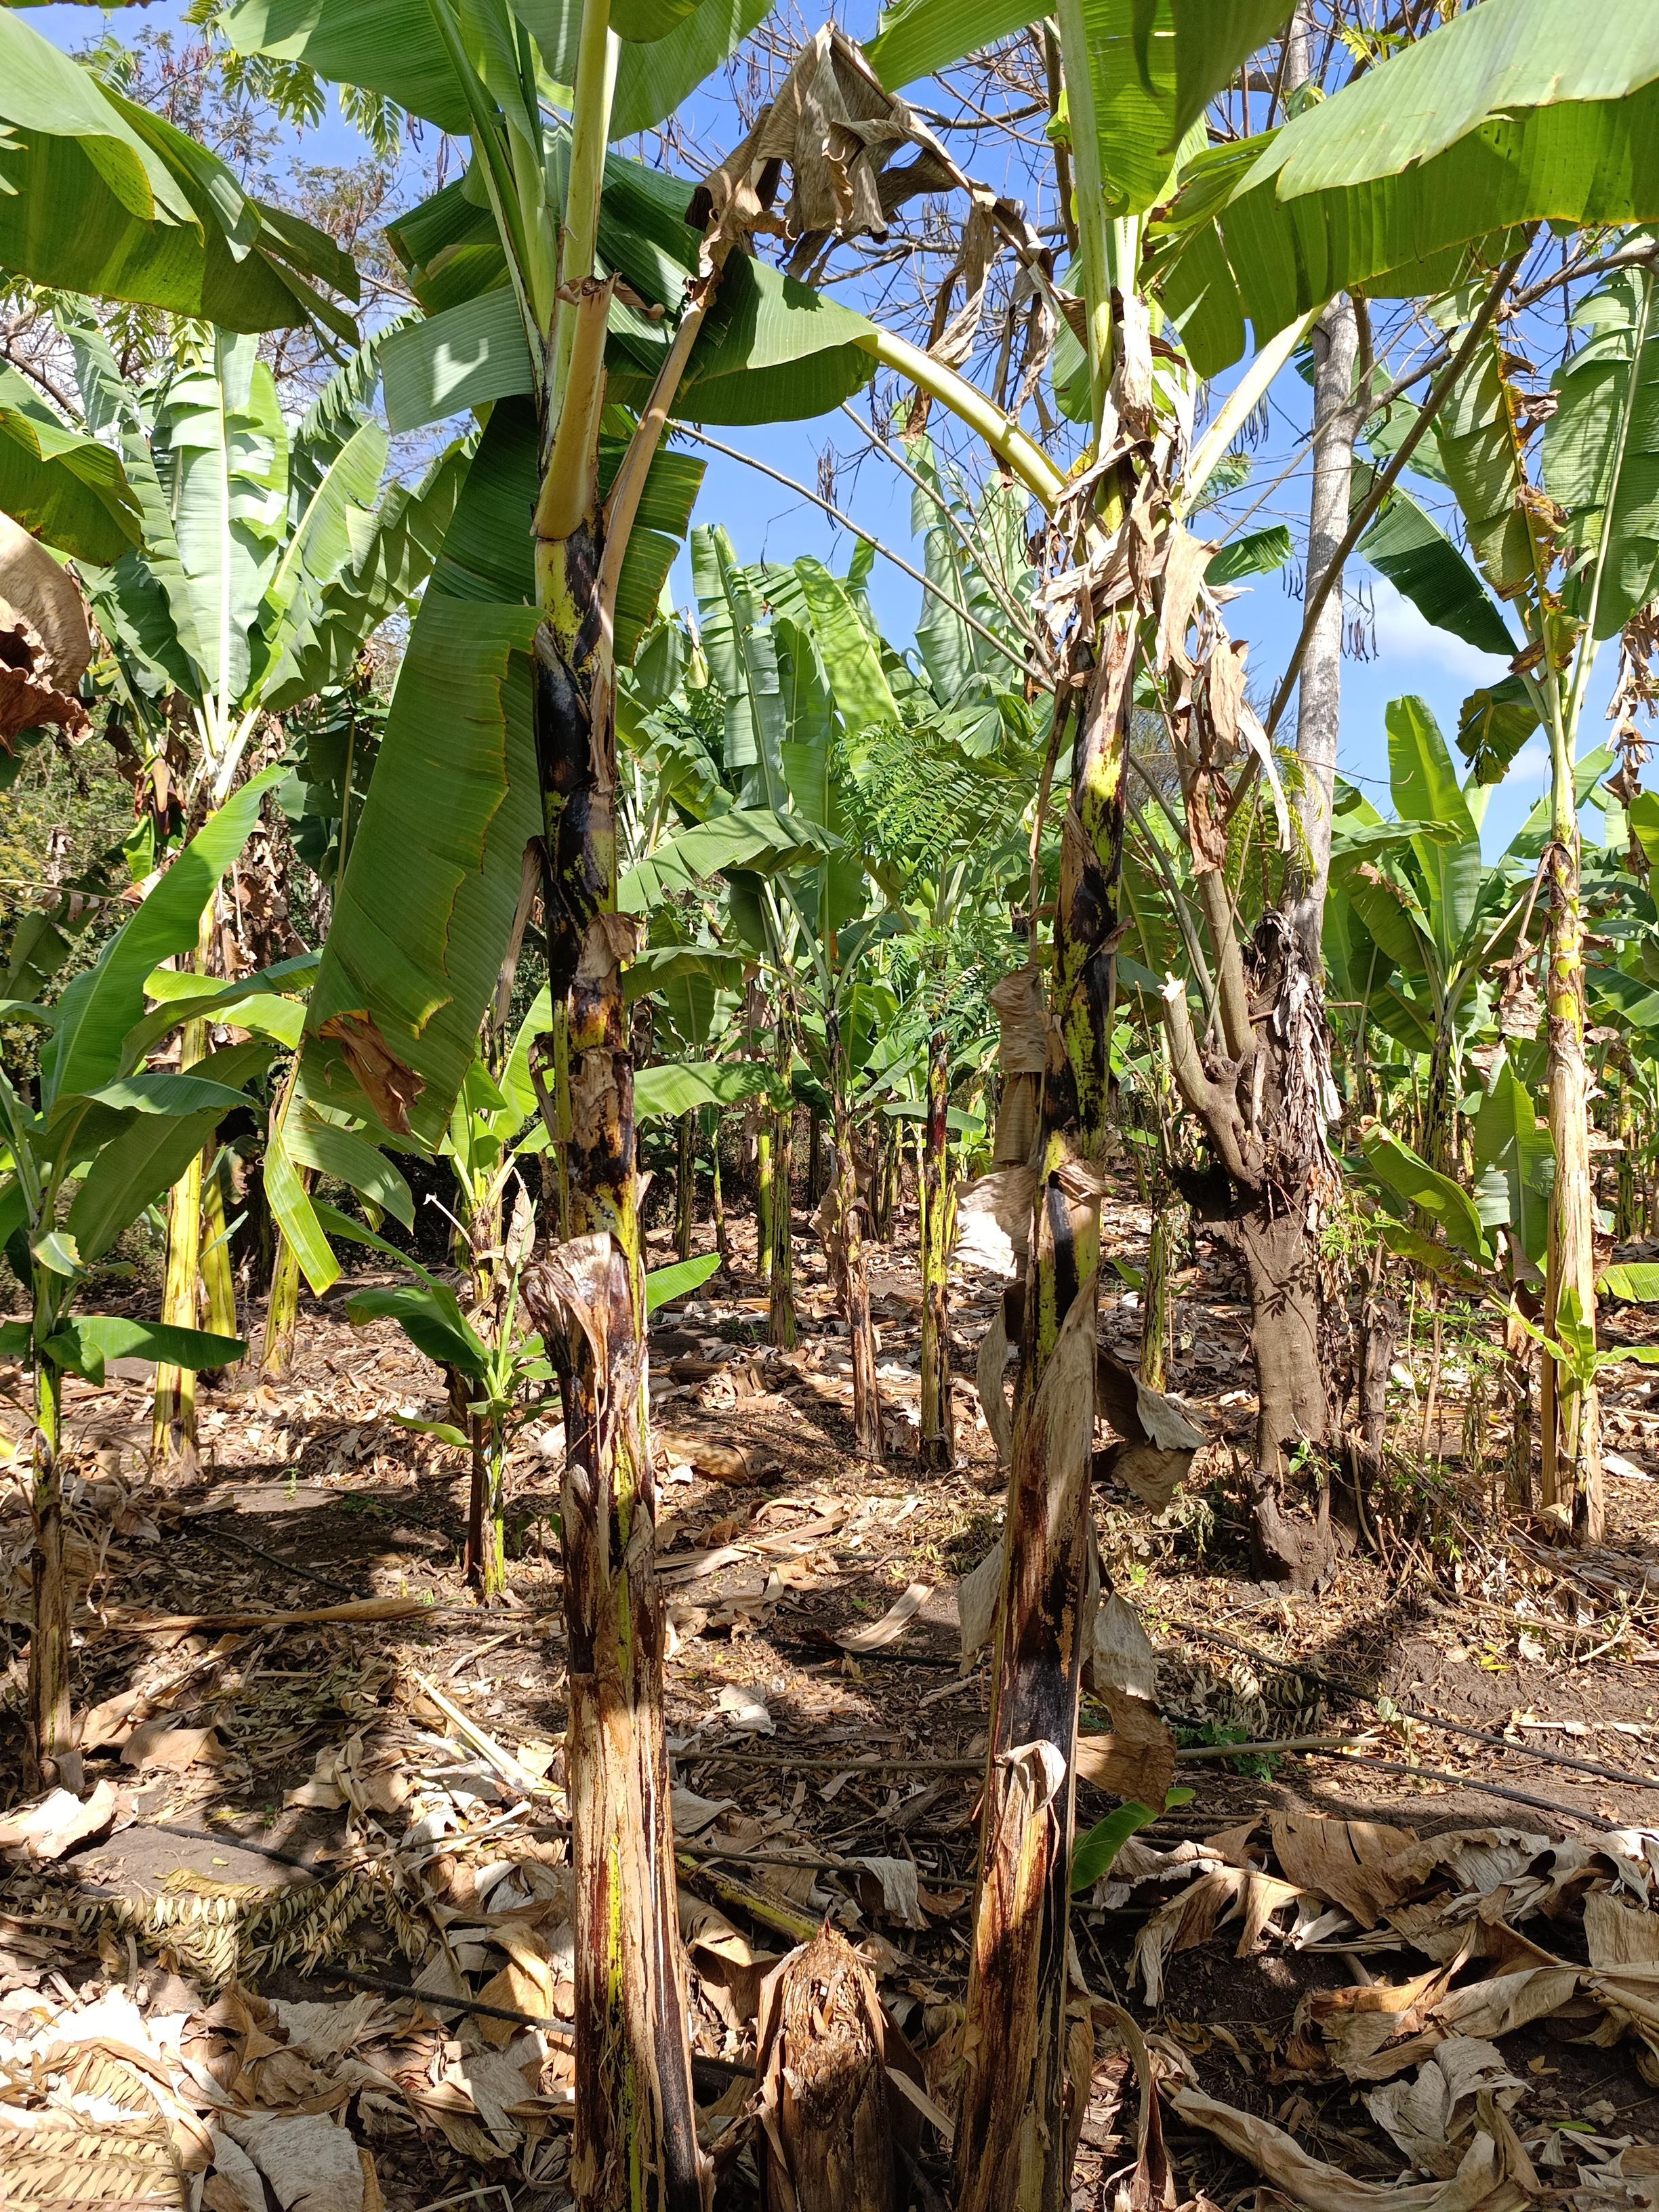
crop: banana
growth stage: vegetative
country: Tanzania
